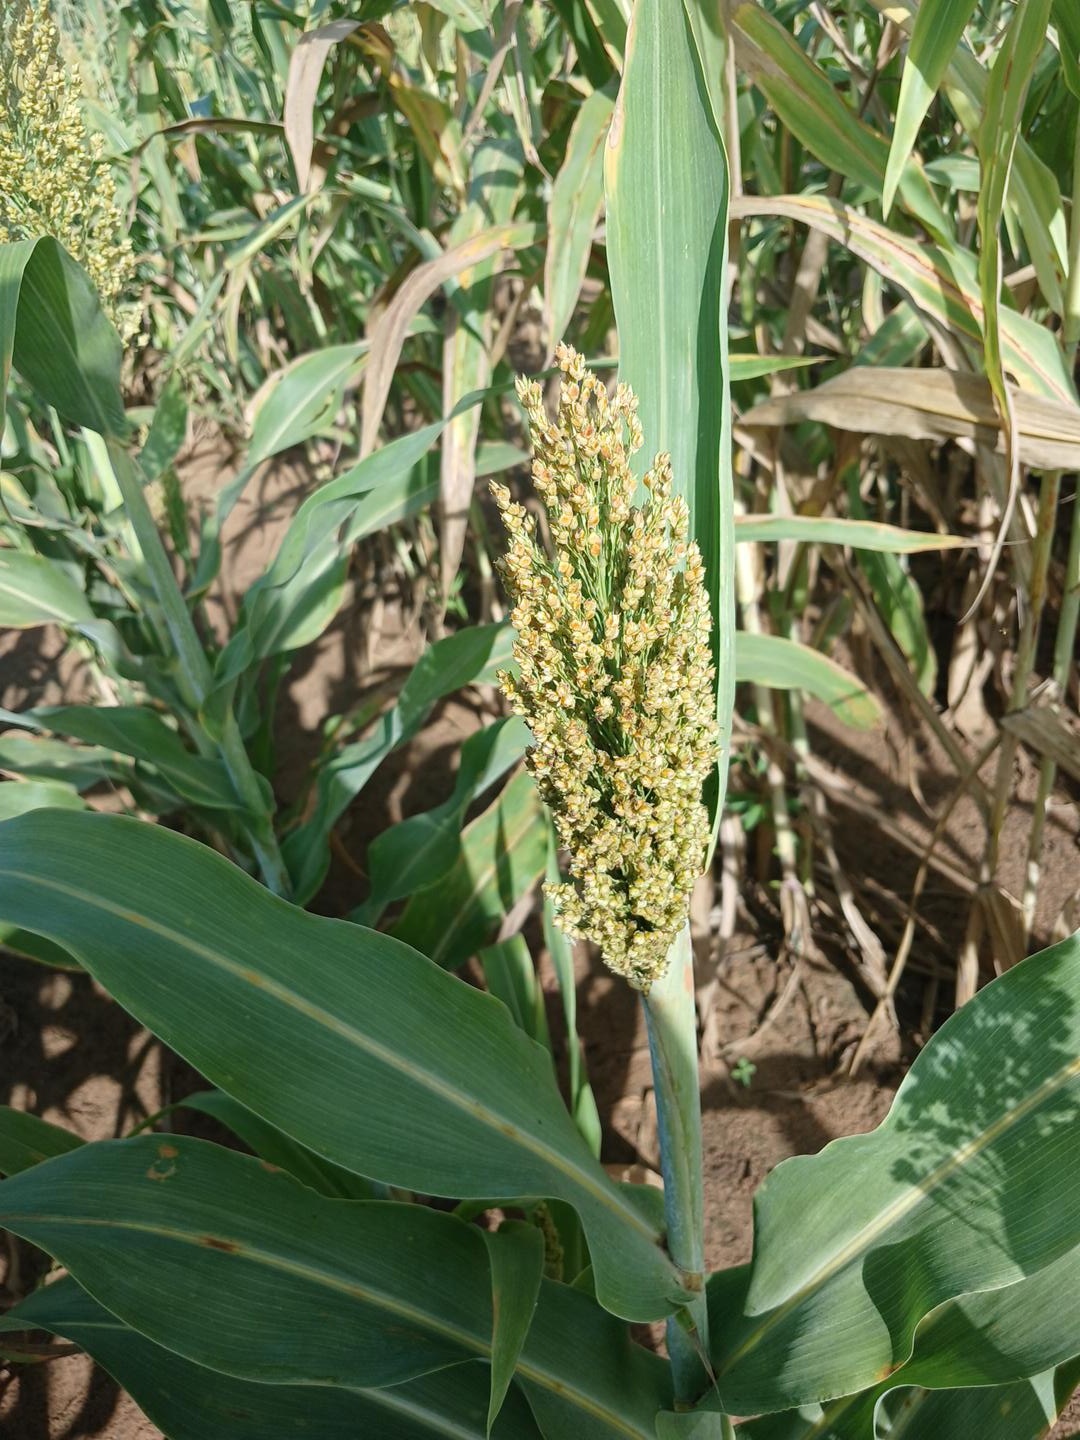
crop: sorghum
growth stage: filling grain
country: Senegal
